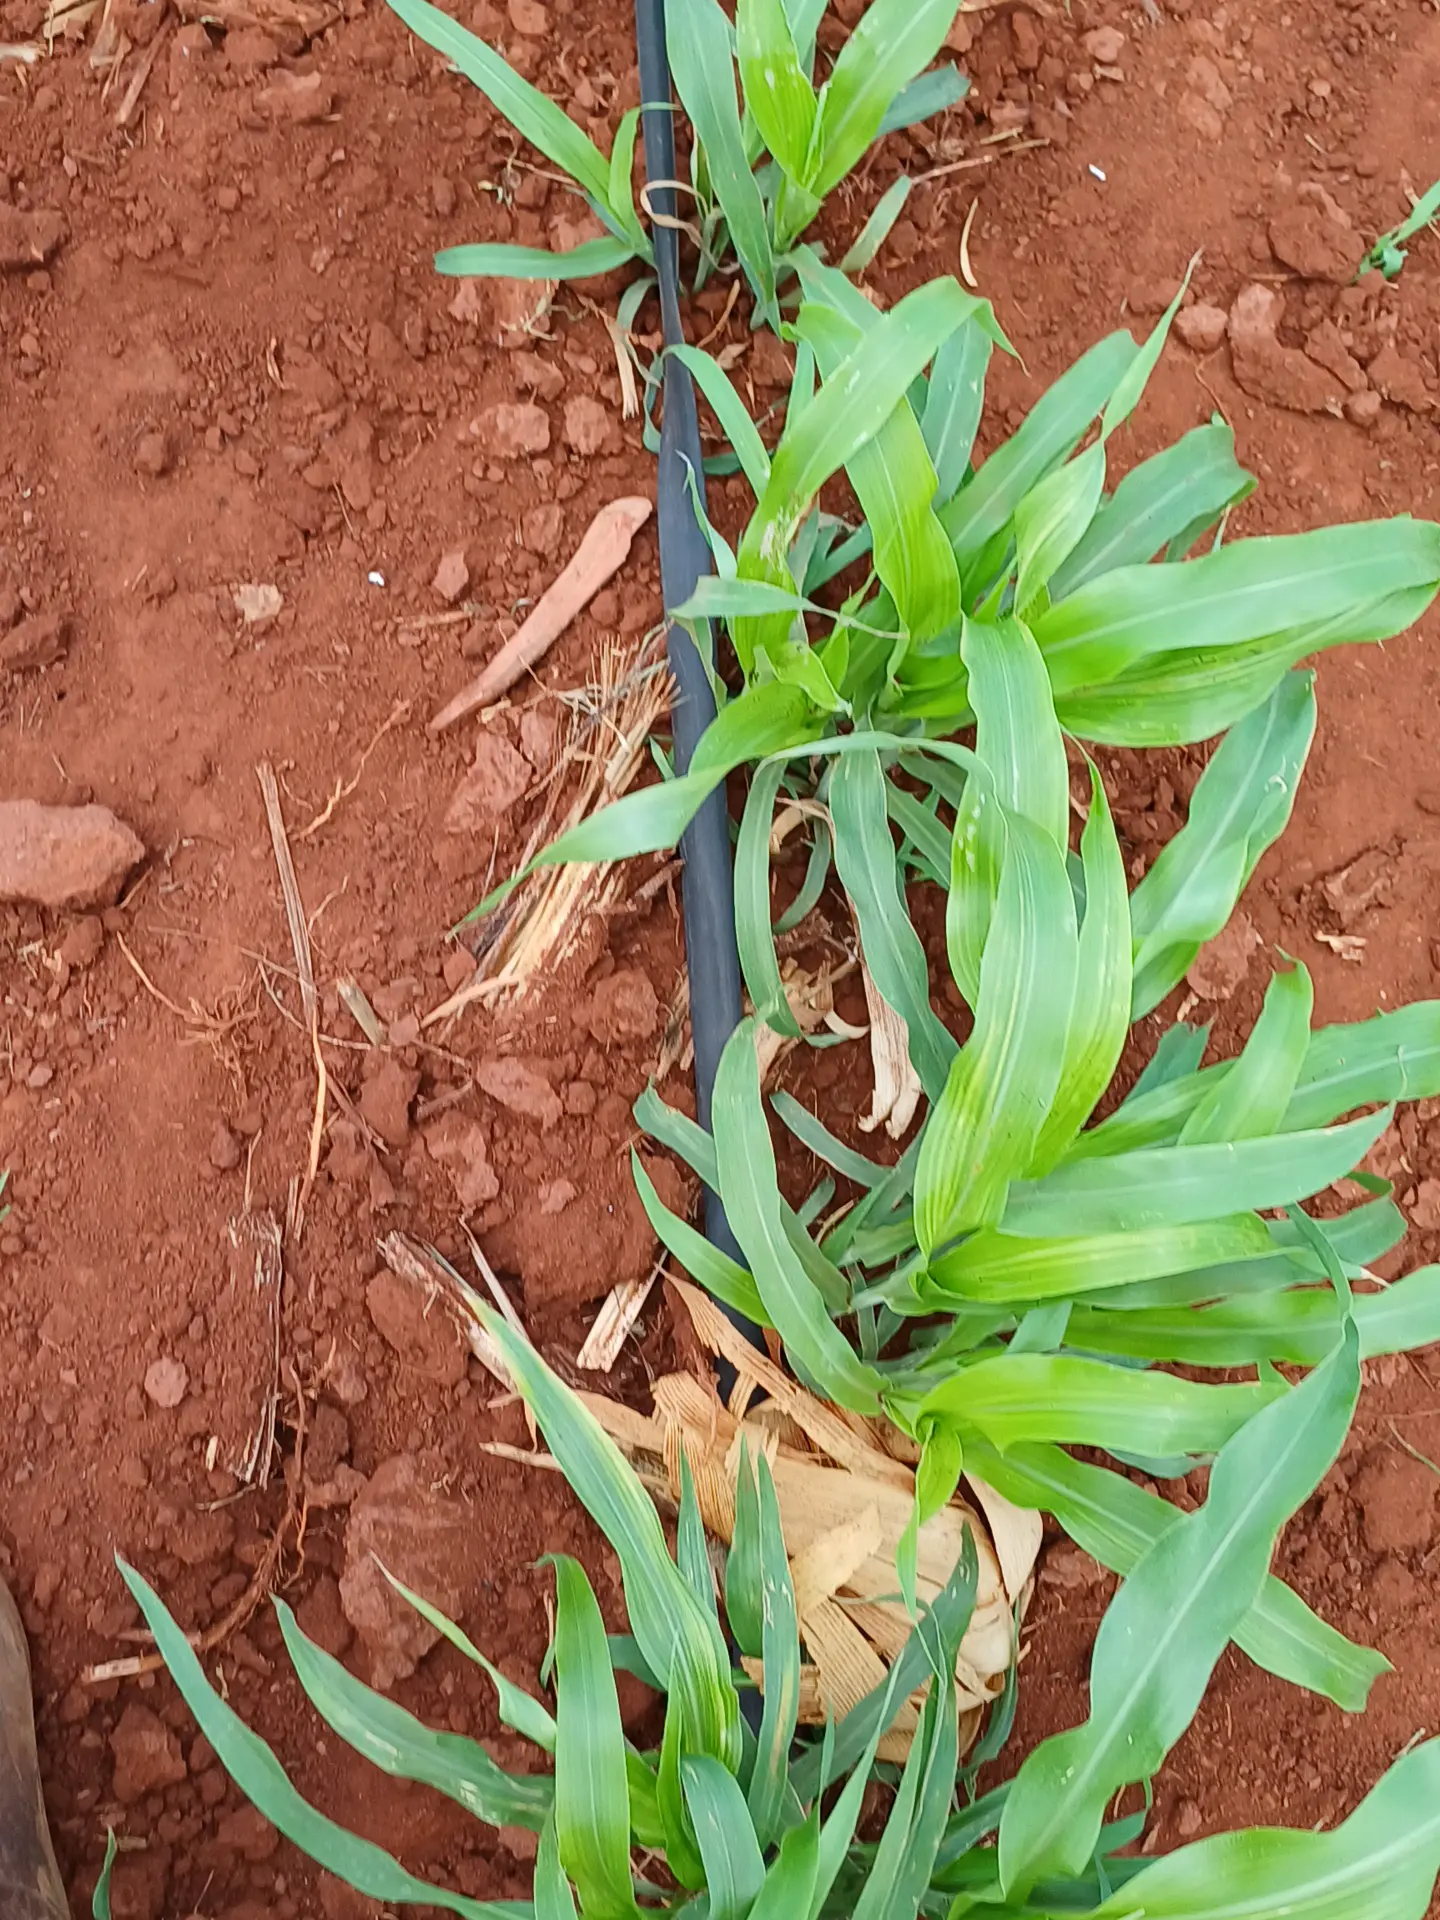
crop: sorghum
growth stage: vegetative
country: Kenya
